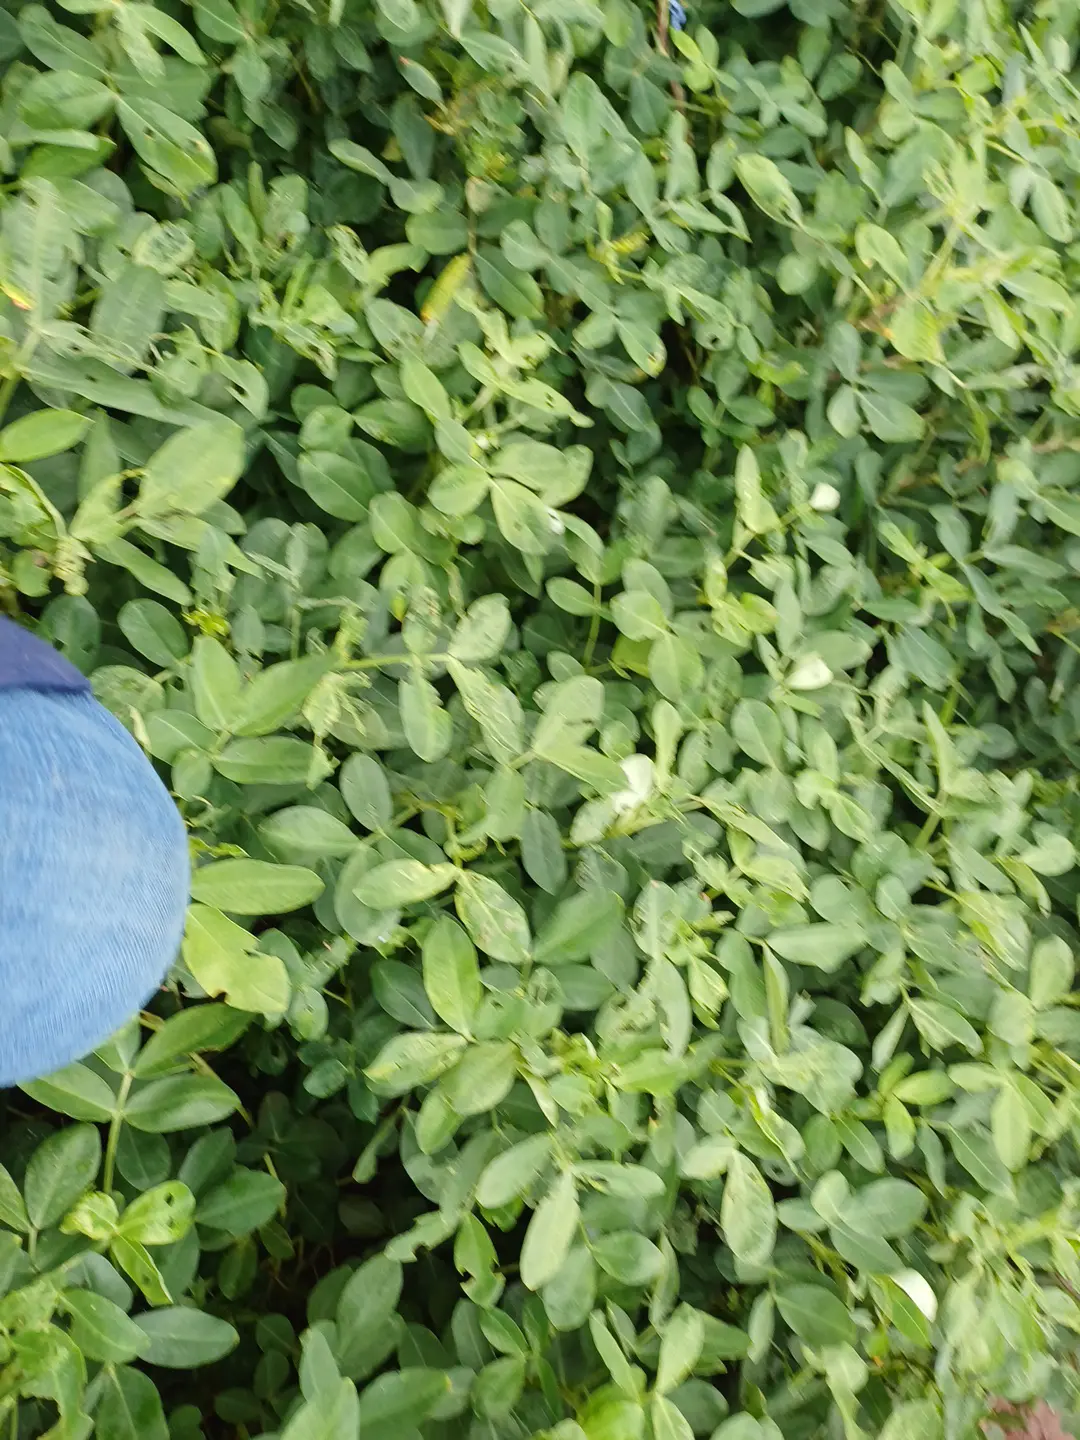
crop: groundnut
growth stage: pegging
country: Kenya
